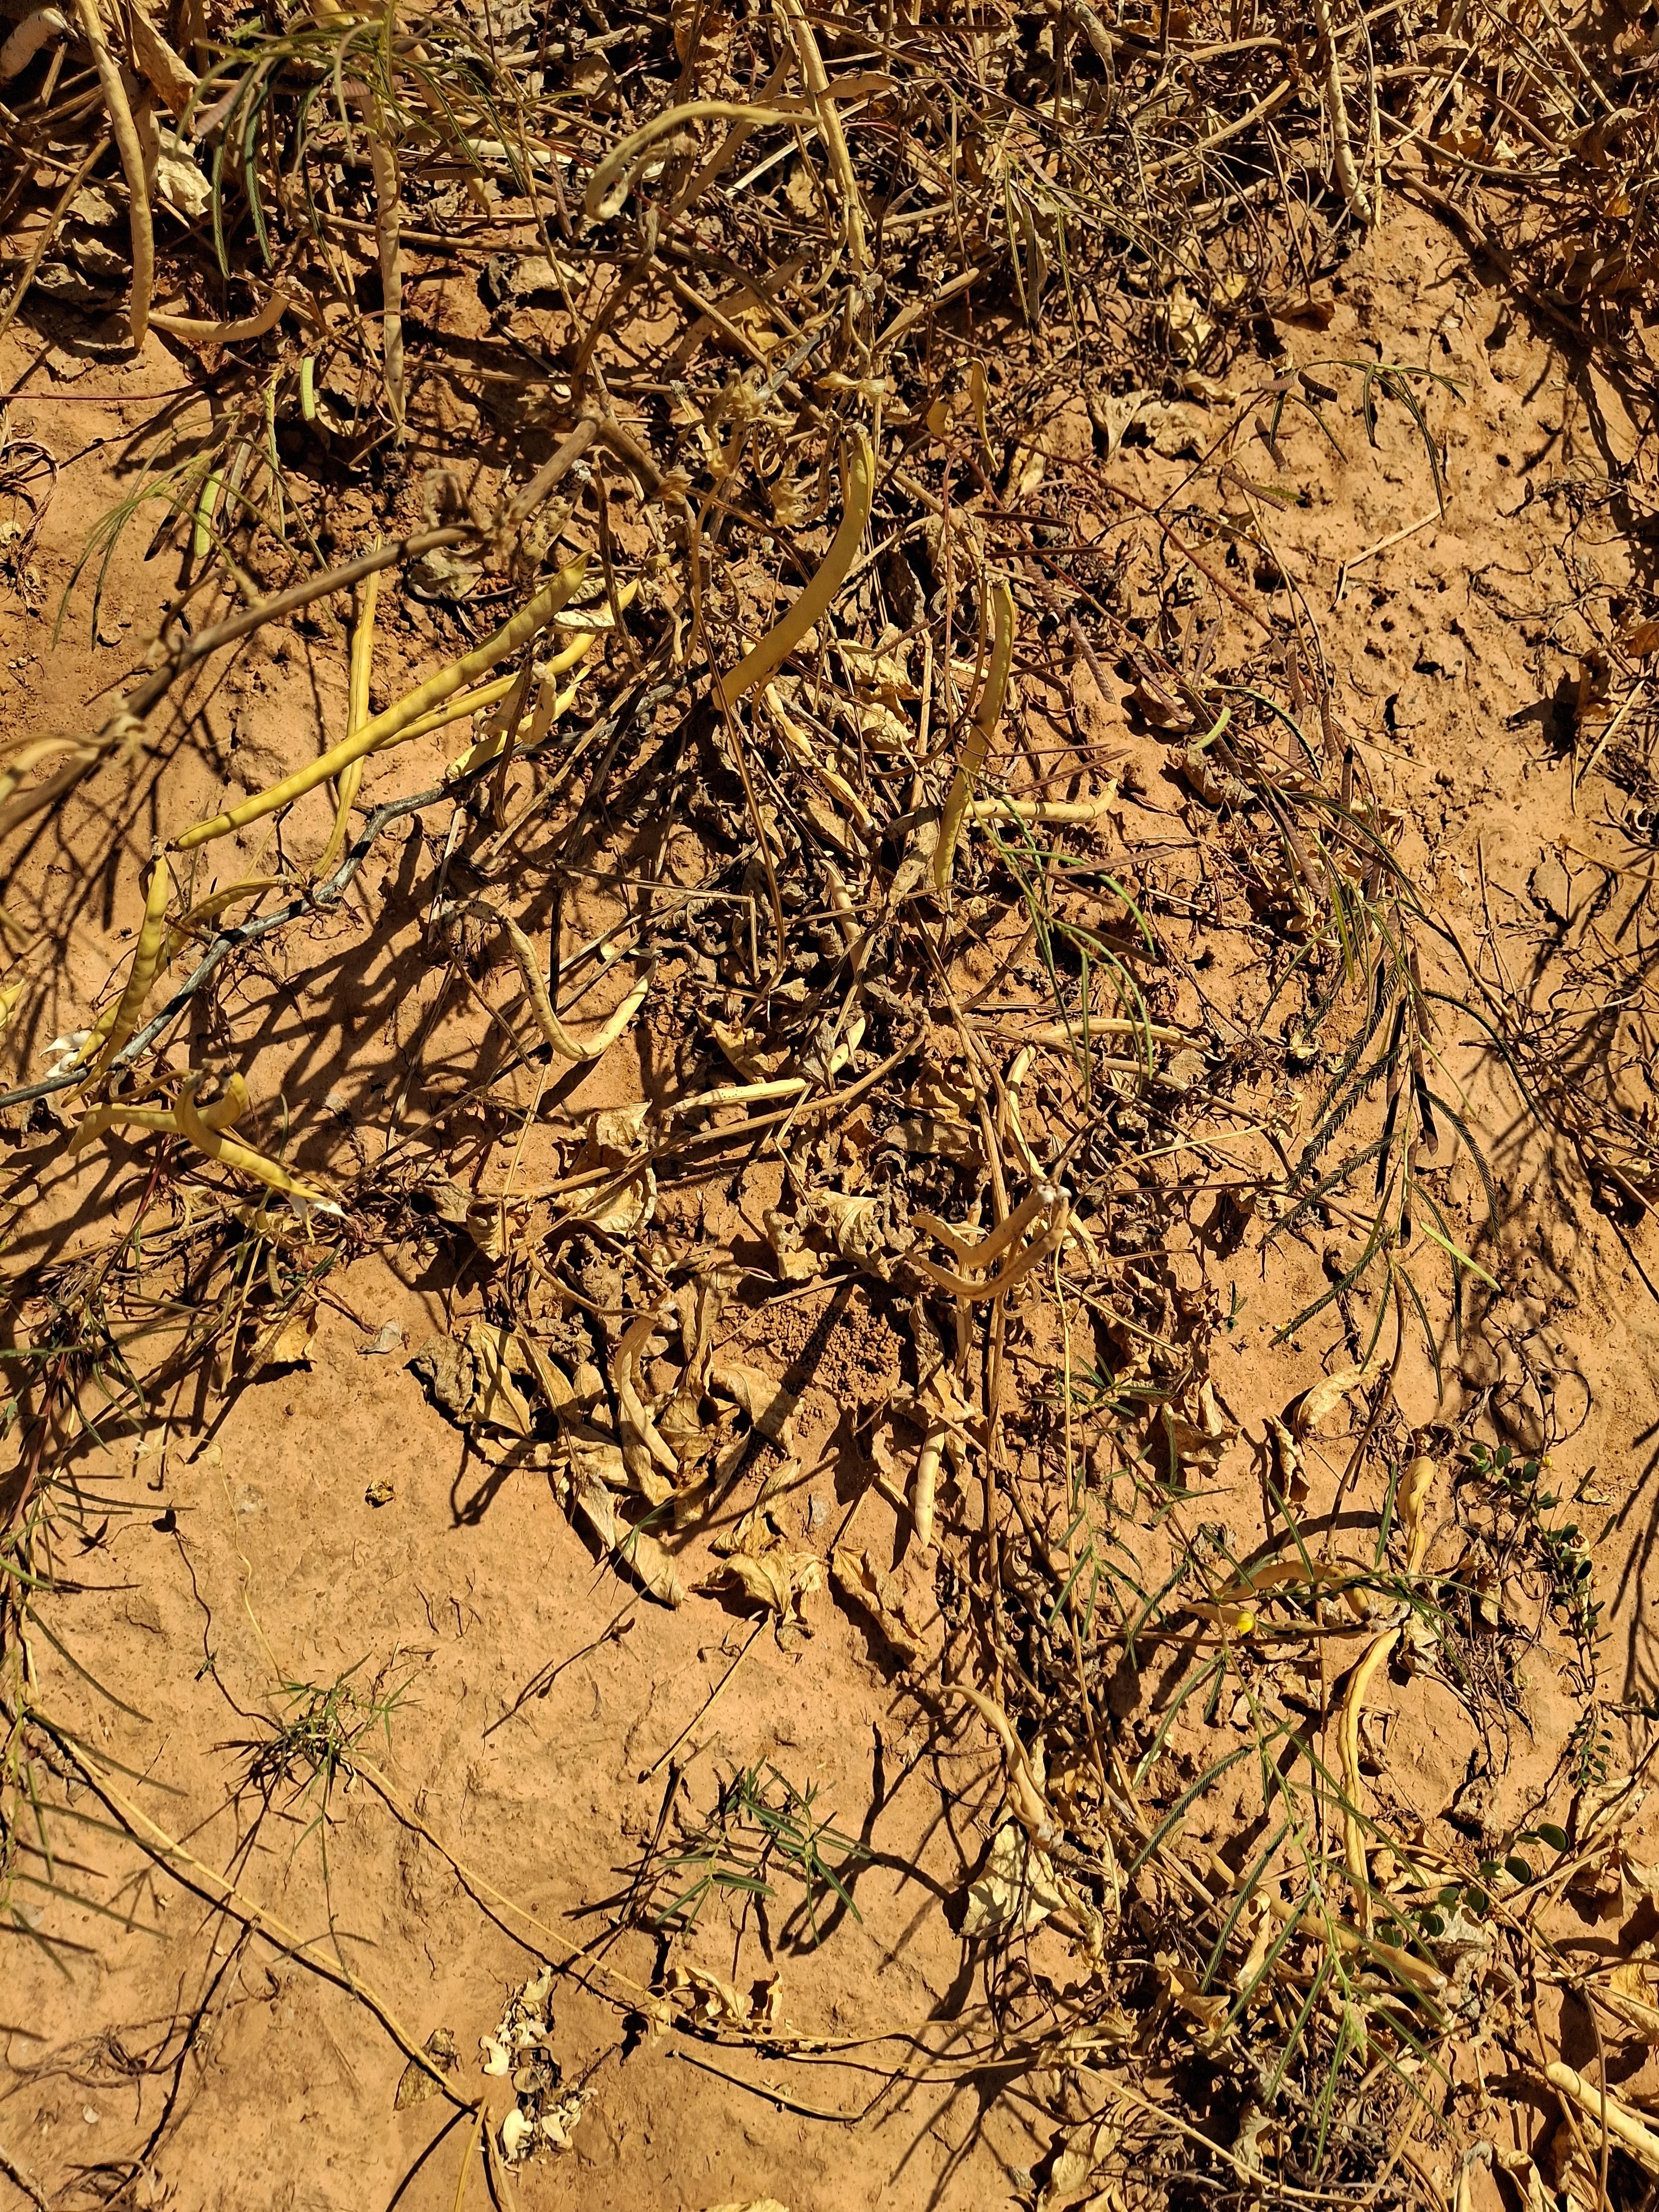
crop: cowpea
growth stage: maturity
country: Nigeria
